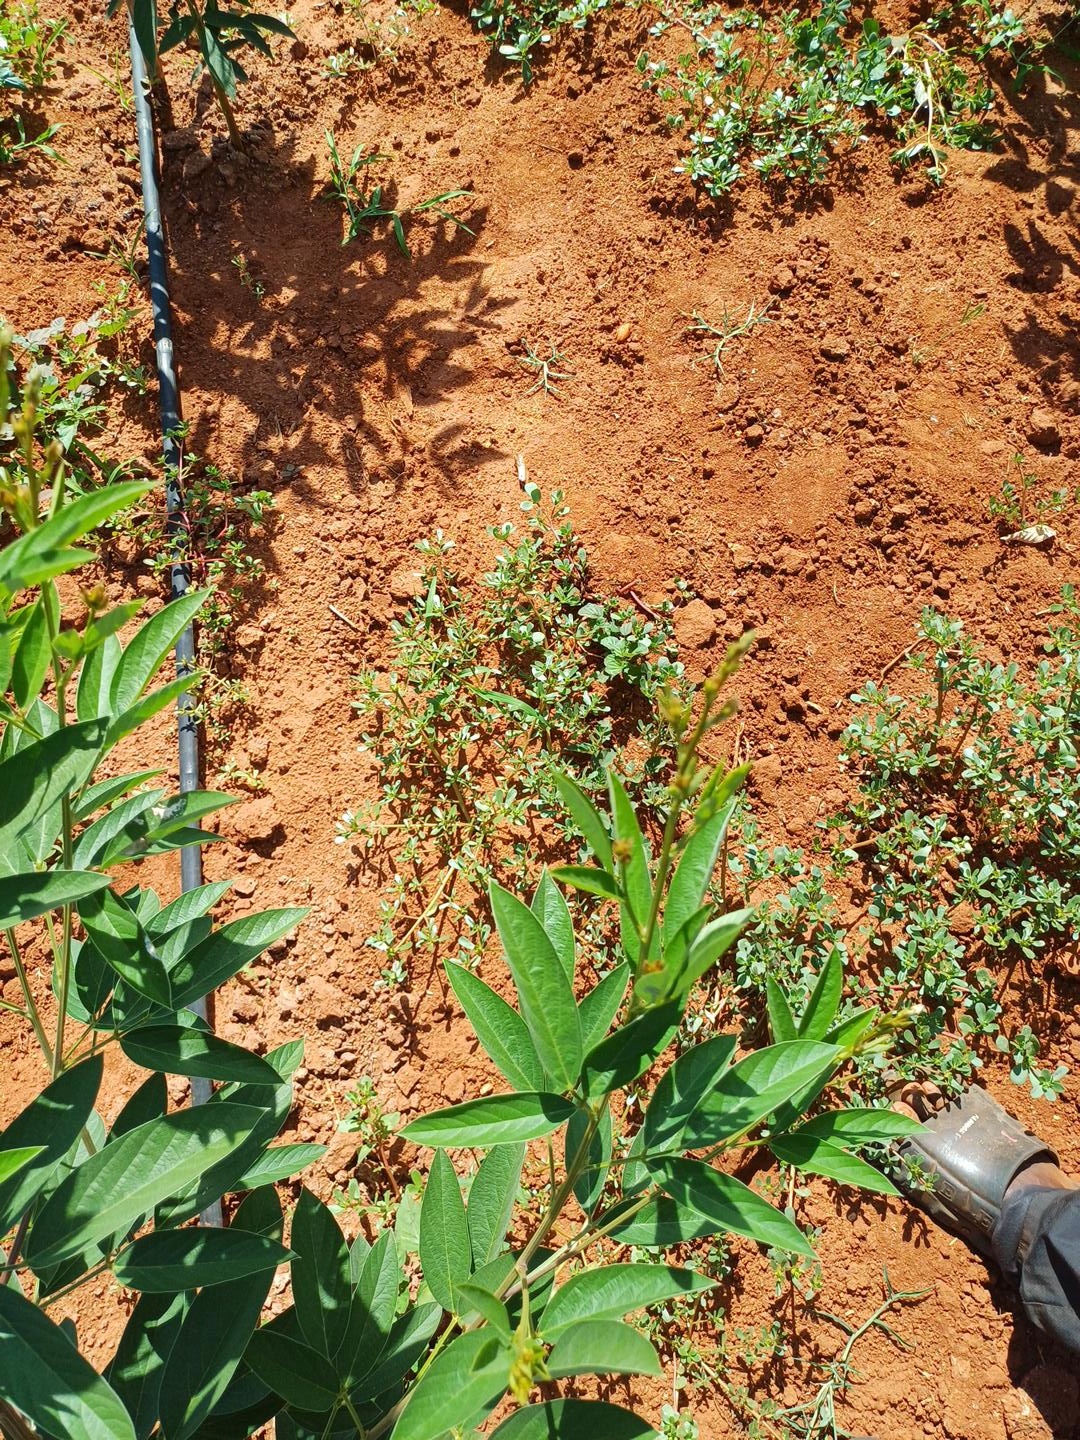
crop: pigeonpea
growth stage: flowering
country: Kenya
